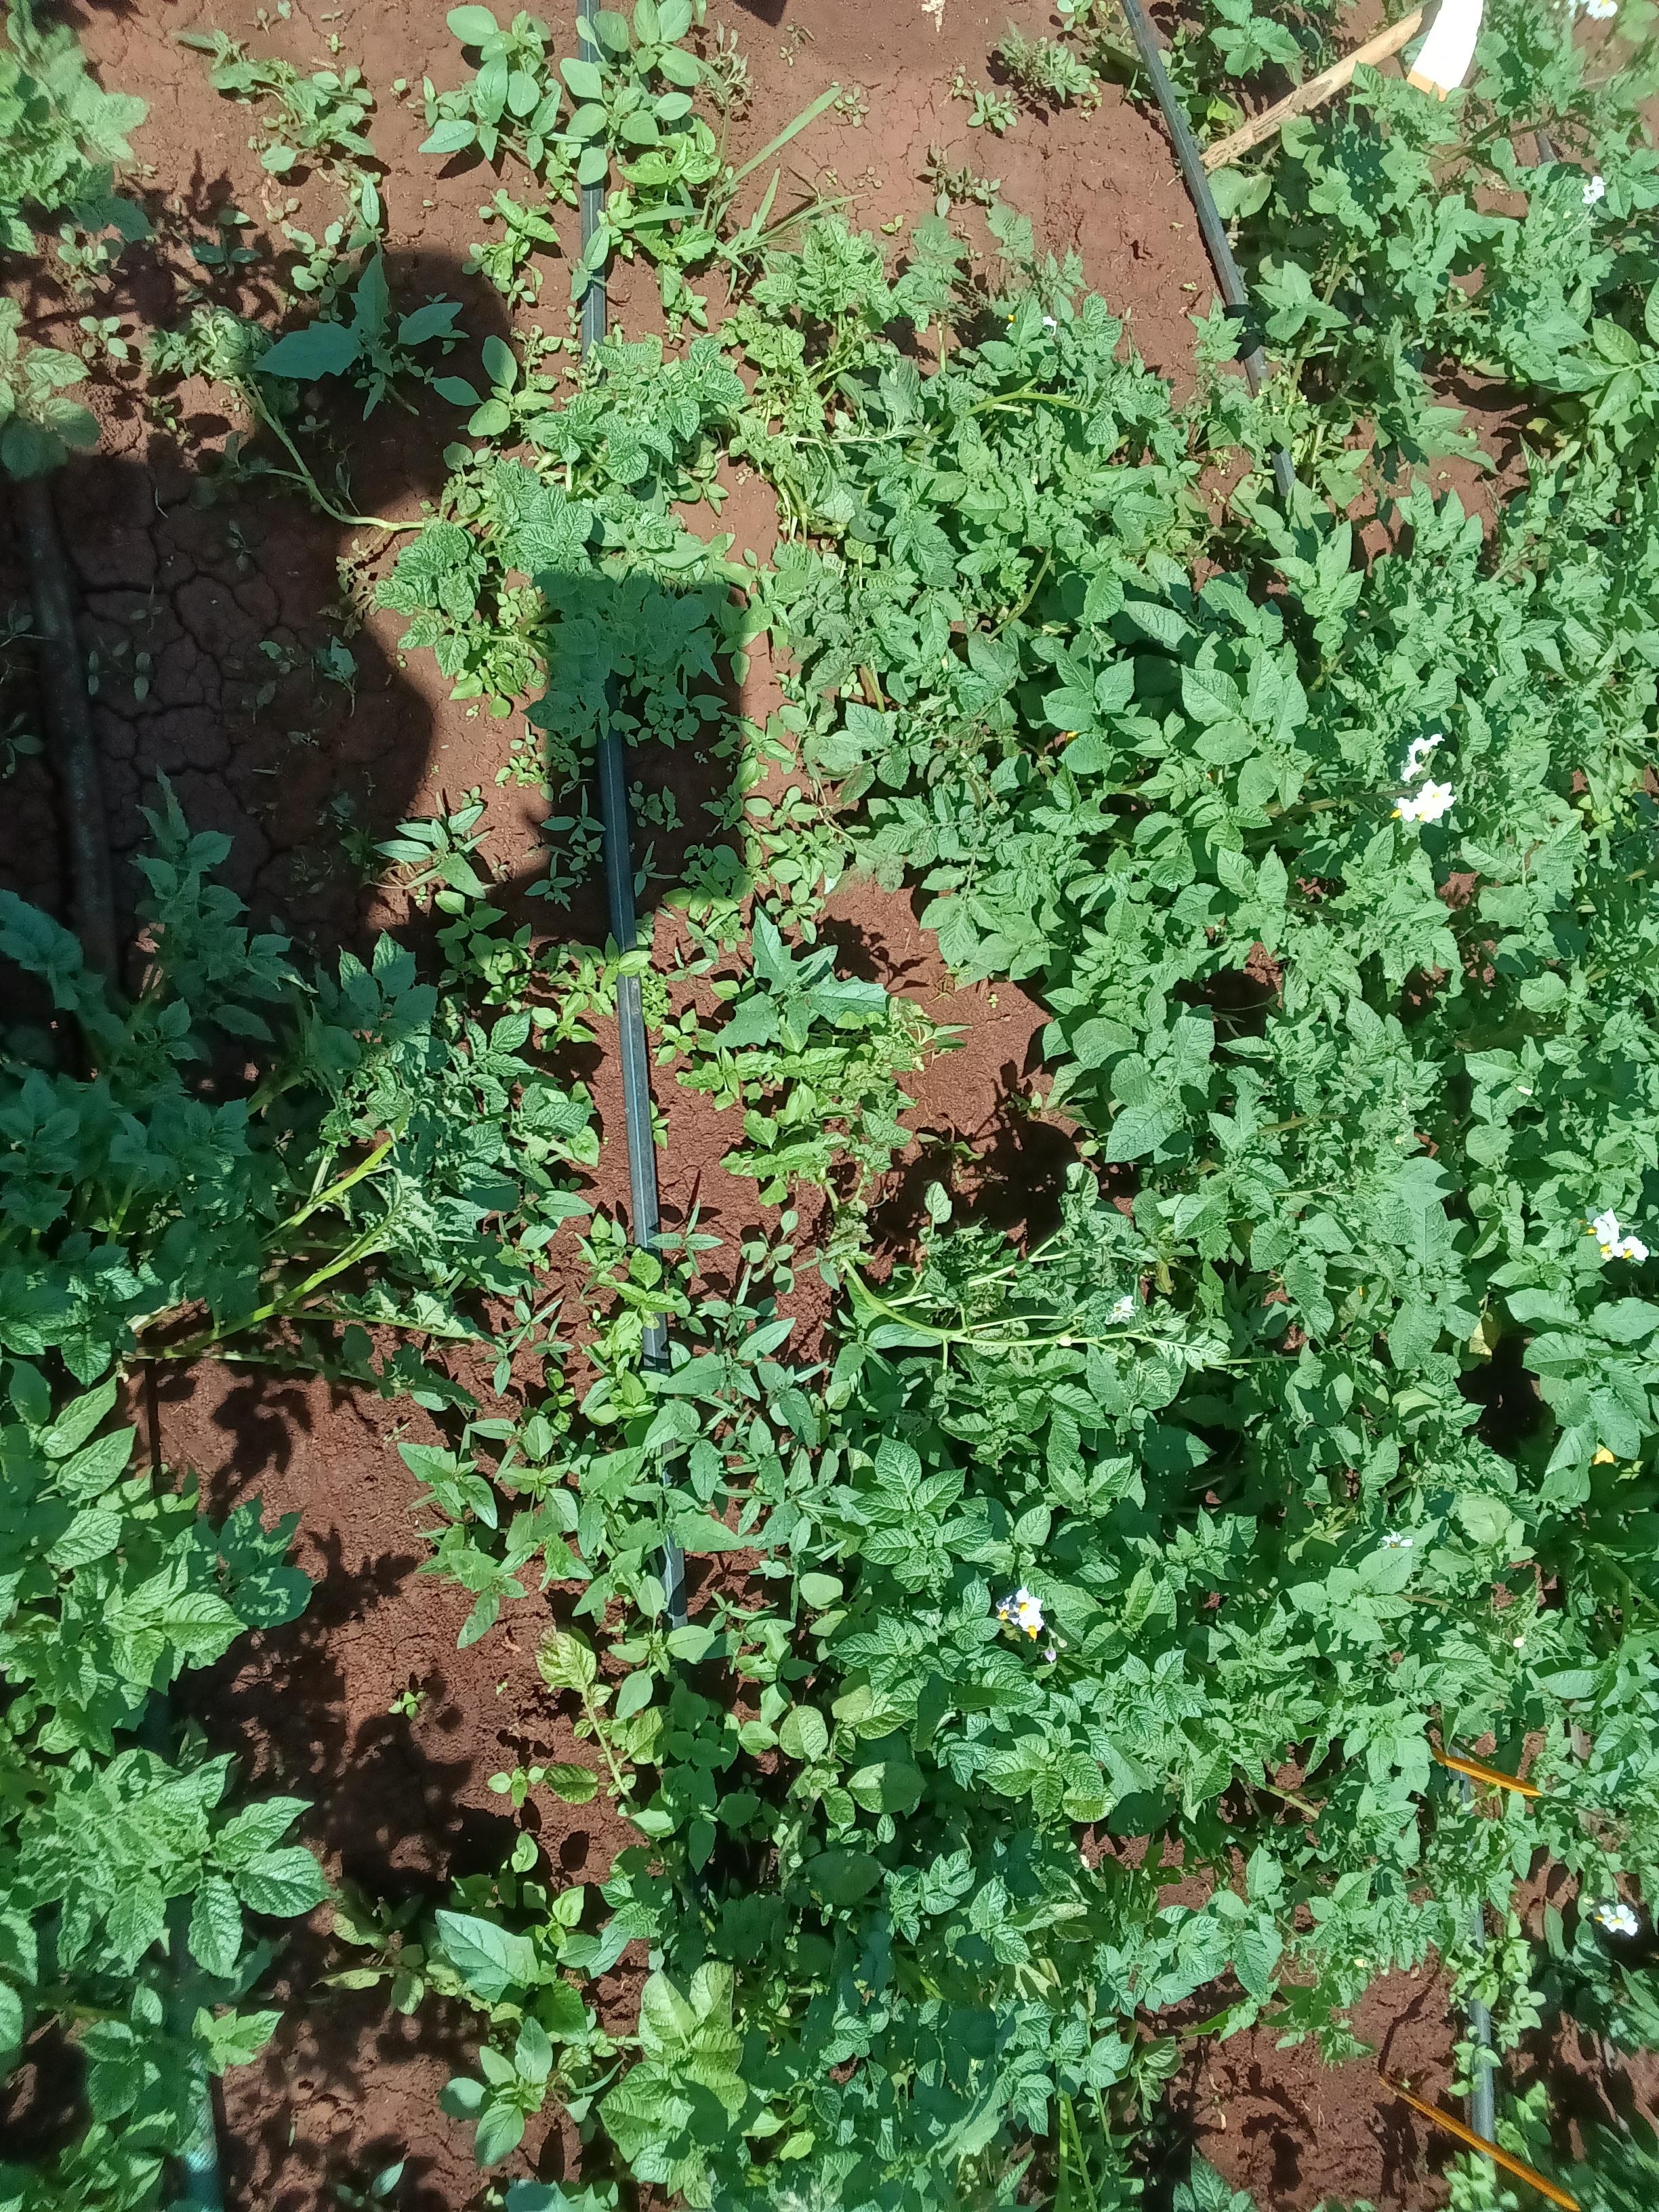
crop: potato
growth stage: vegetative
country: Kenya
